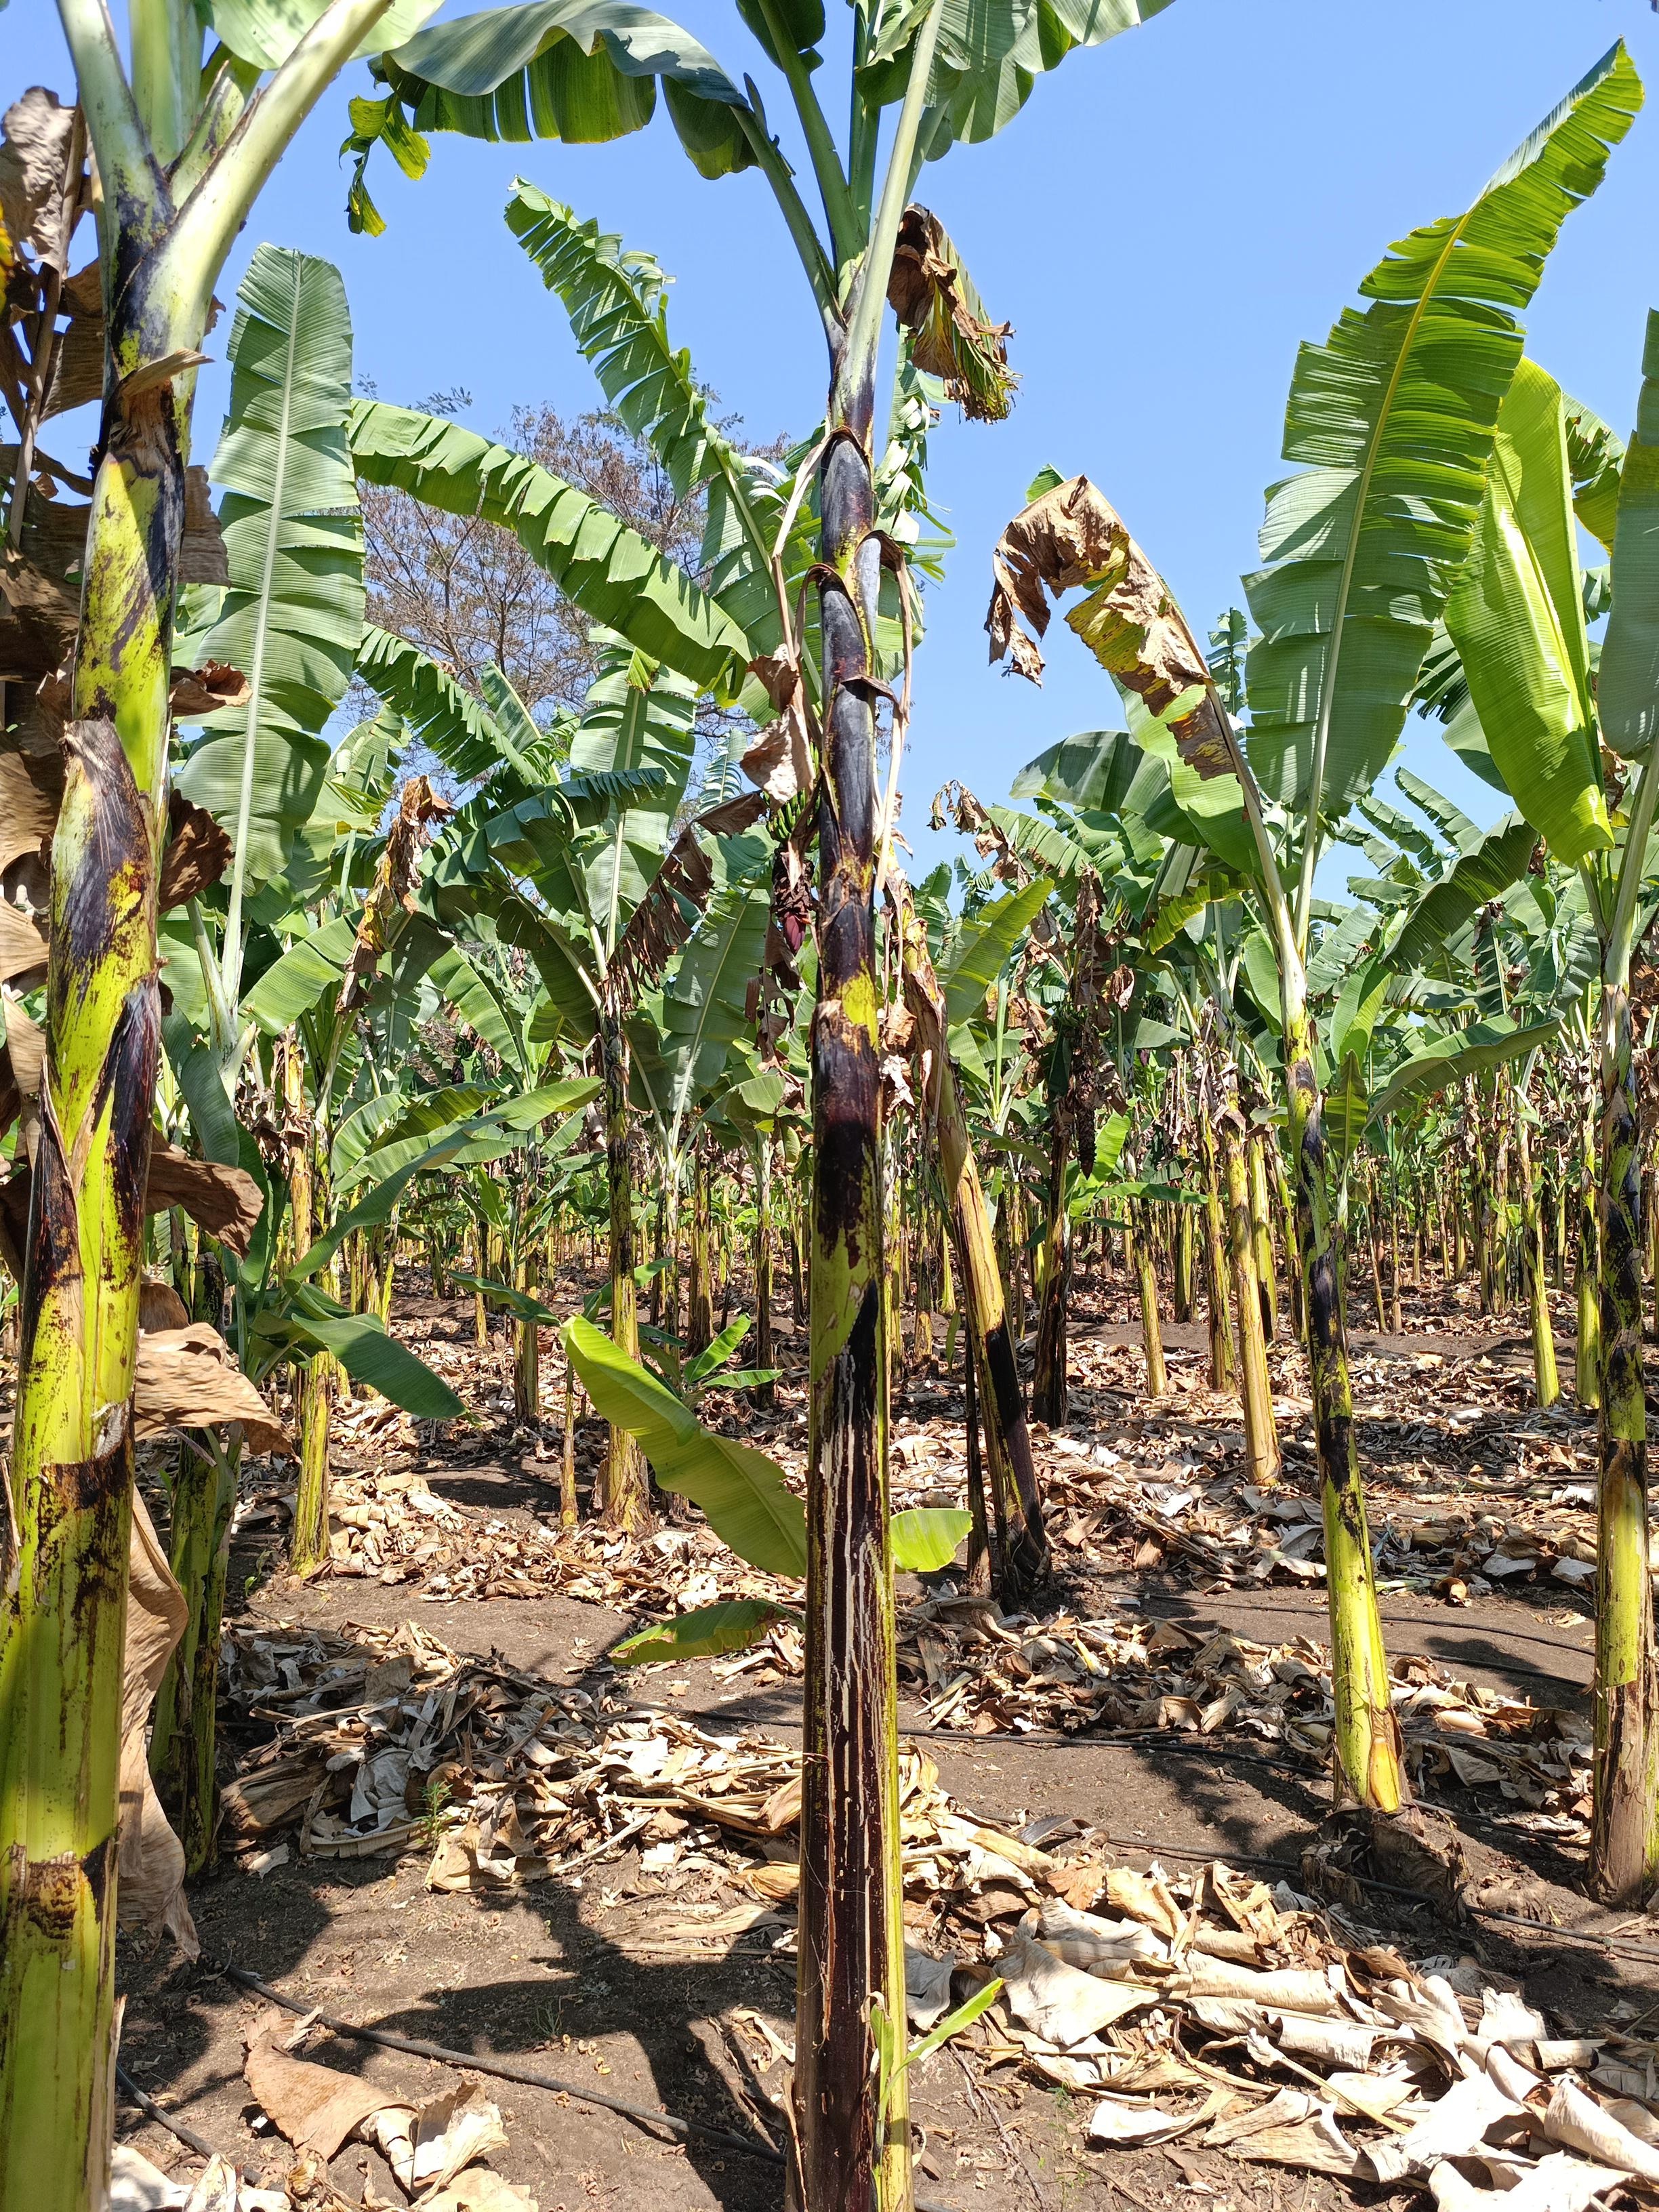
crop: banana
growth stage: vegetative
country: Tanzania
